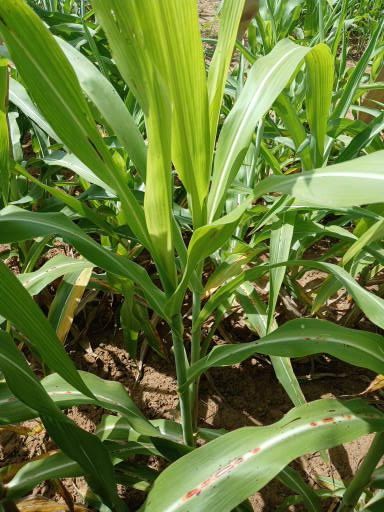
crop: sorghum
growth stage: vegetative
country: Senegal
